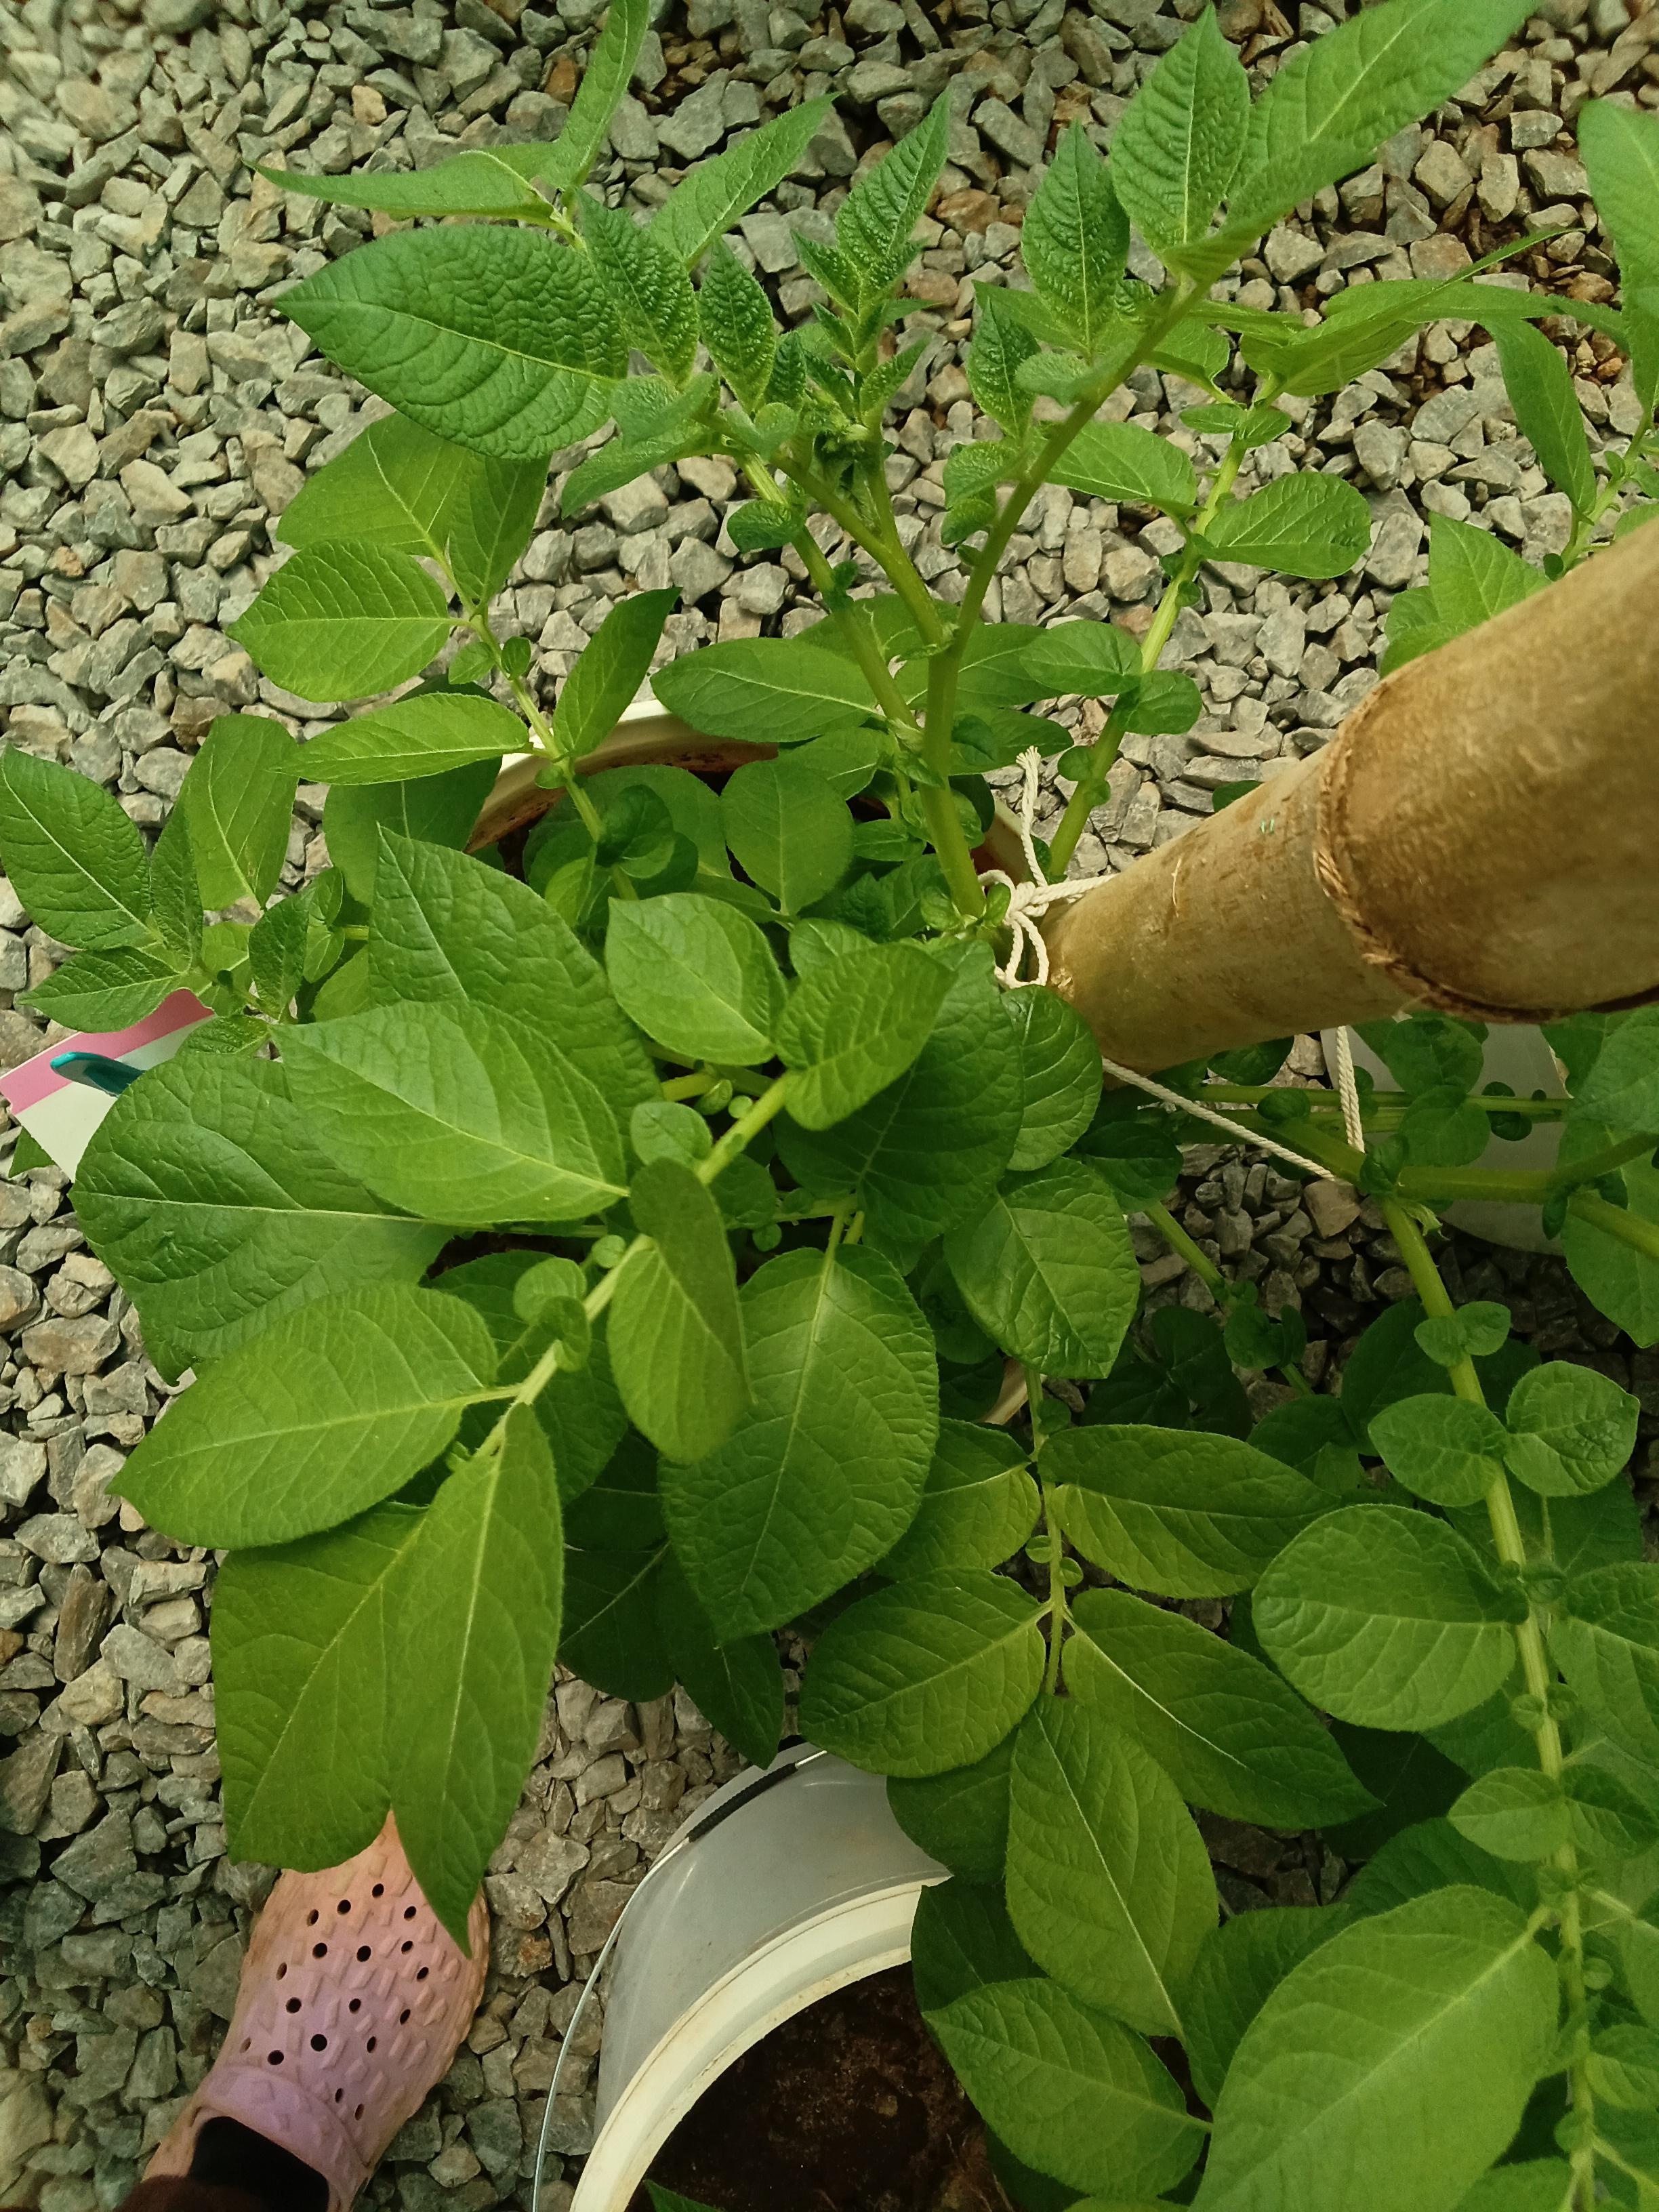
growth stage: vegetative
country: Kenya
